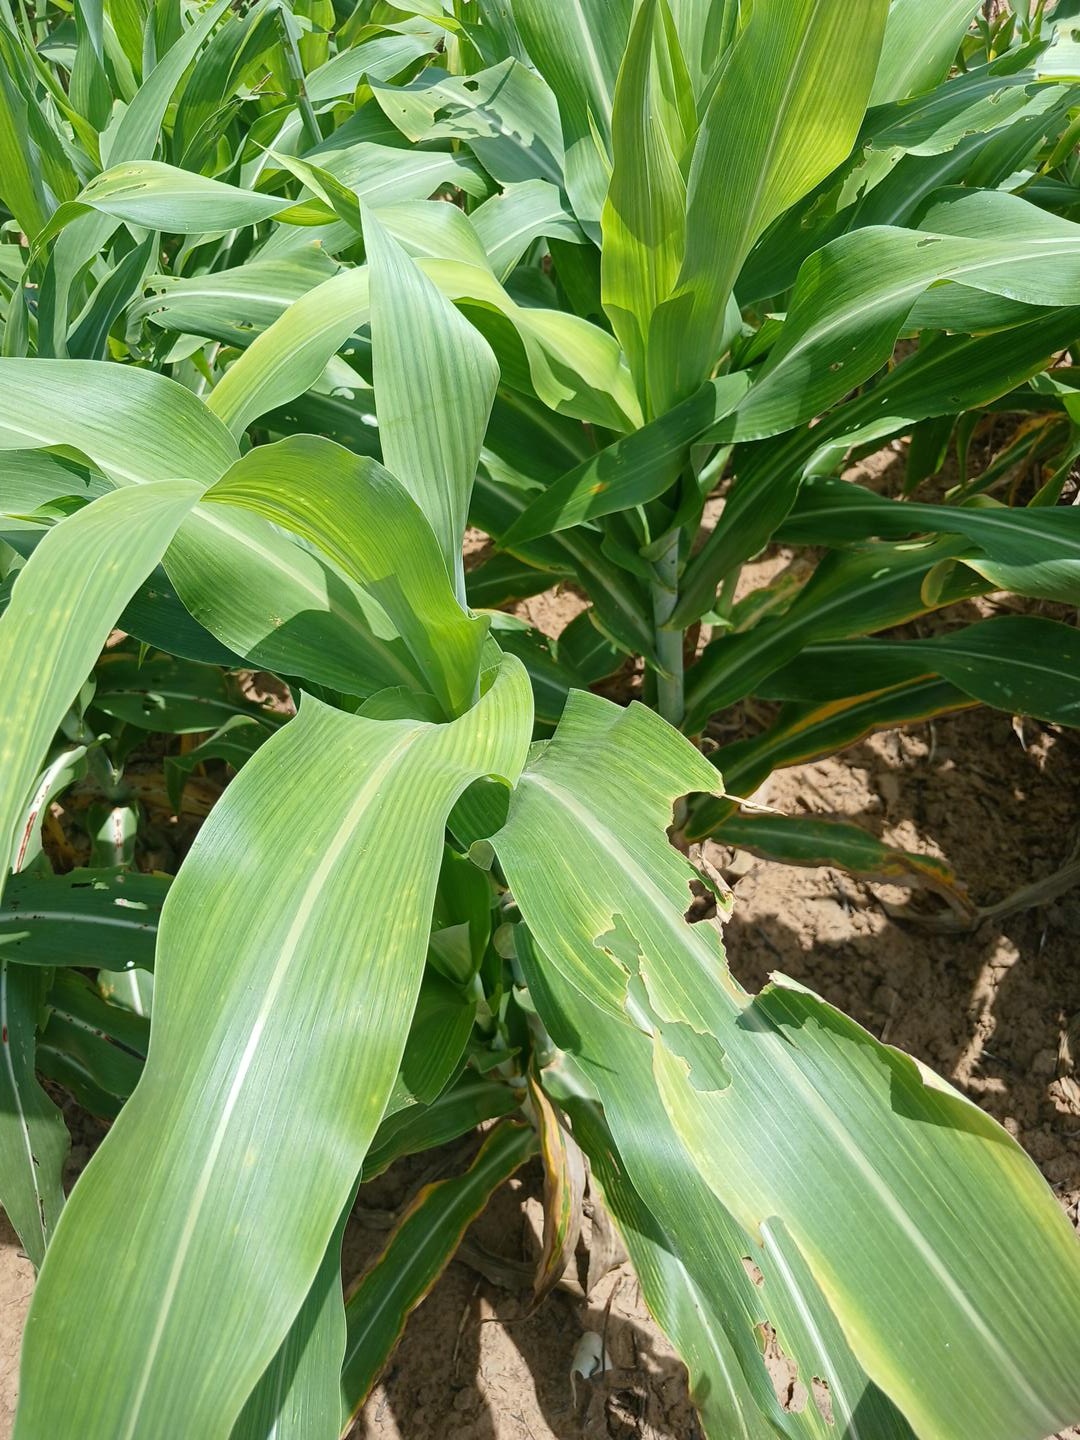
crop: sorghum
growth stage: vegetative
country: Senegal
